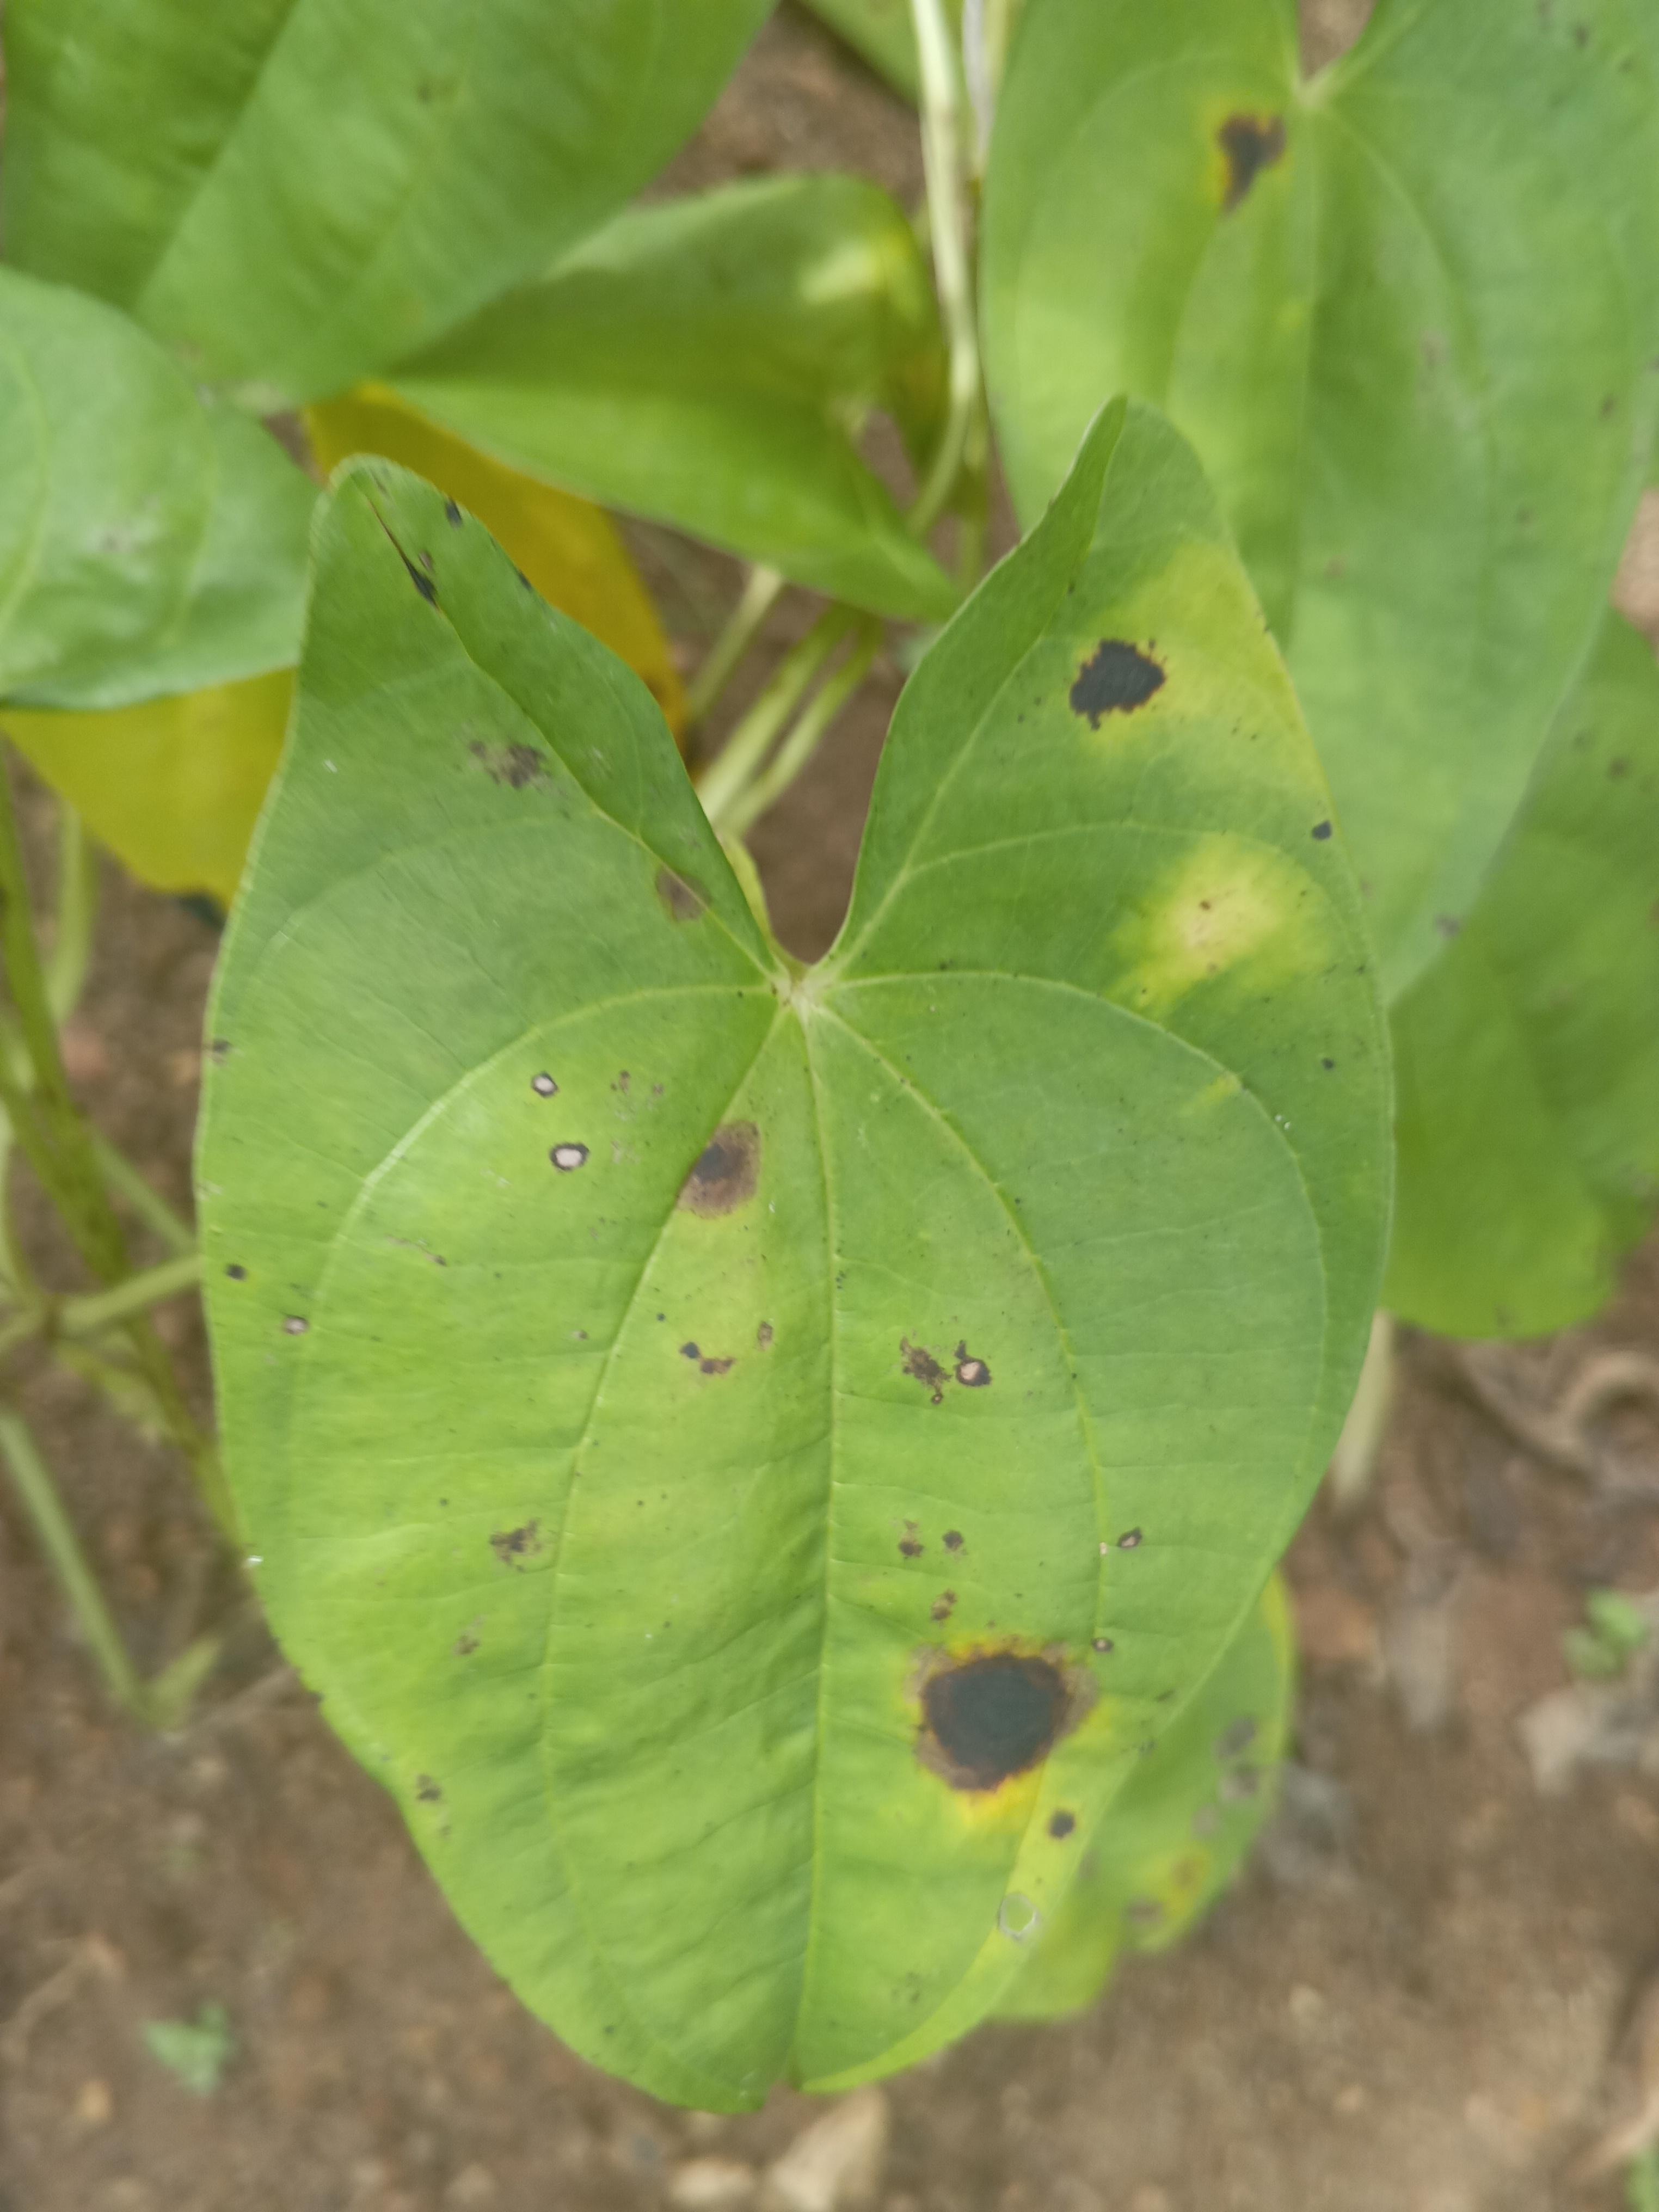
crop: yam
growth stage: vegetative
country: Nigeria
